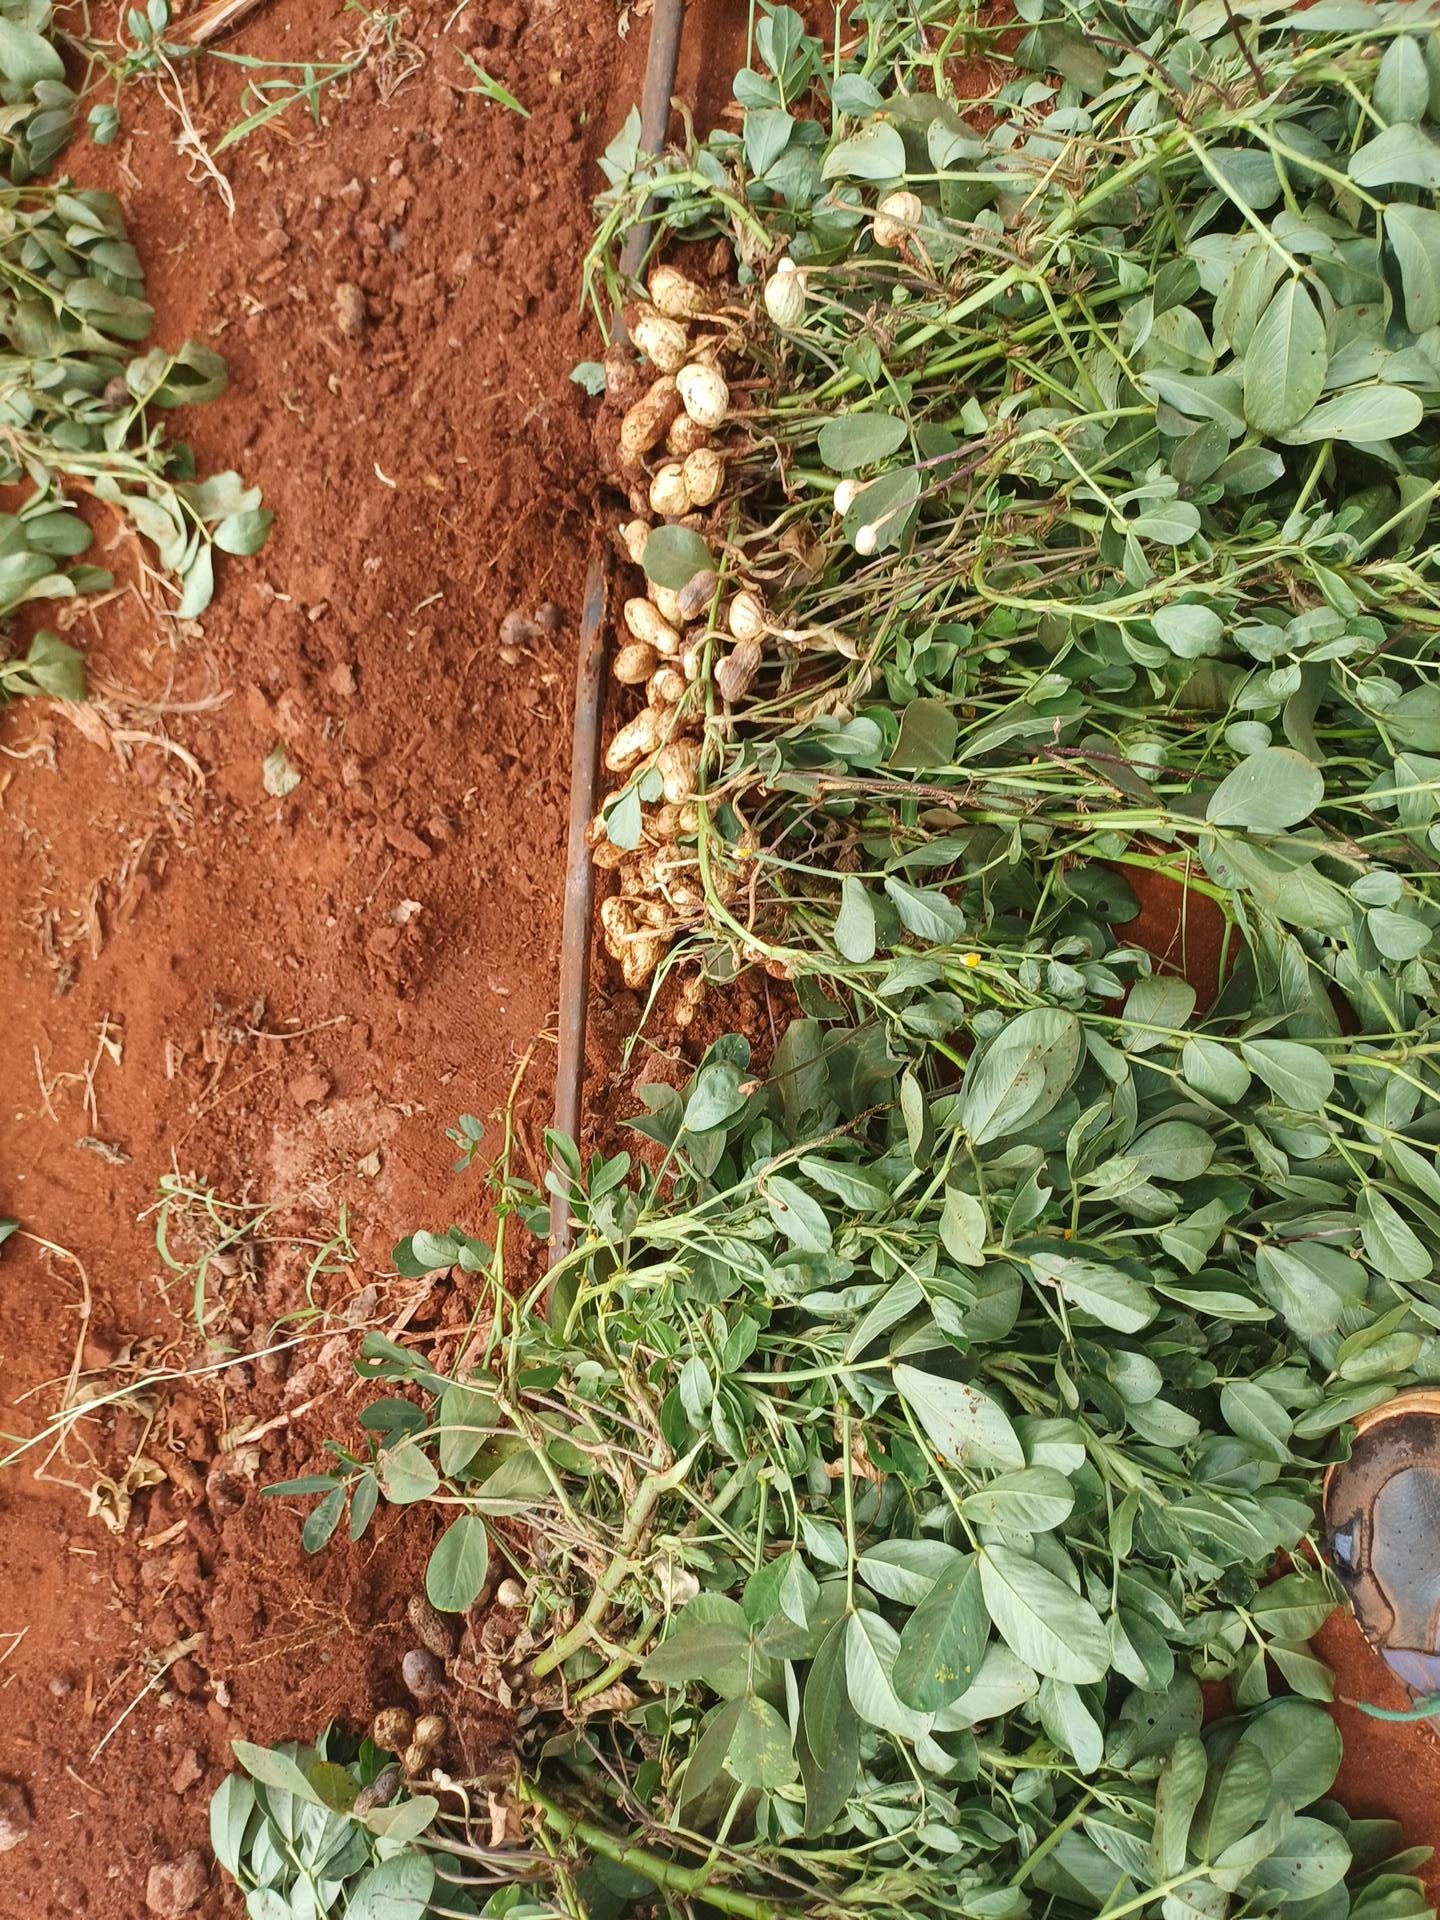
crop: groundnut
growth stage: harvest
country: Kenya
